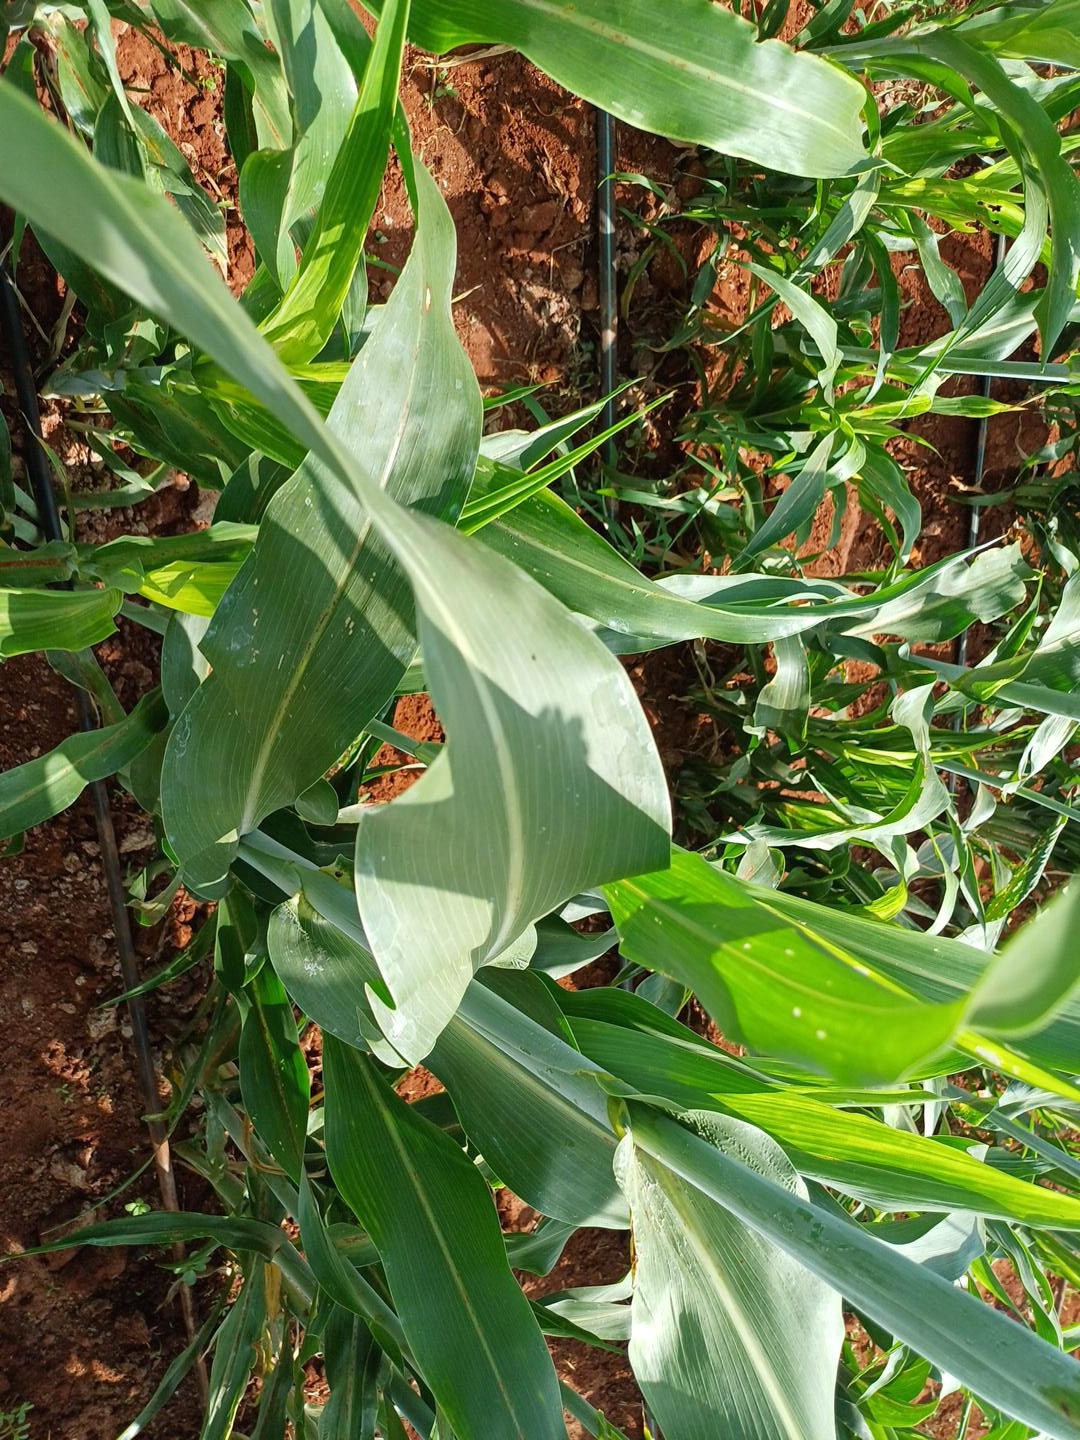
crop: sorghum
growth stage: heading tuber
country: Kenya
